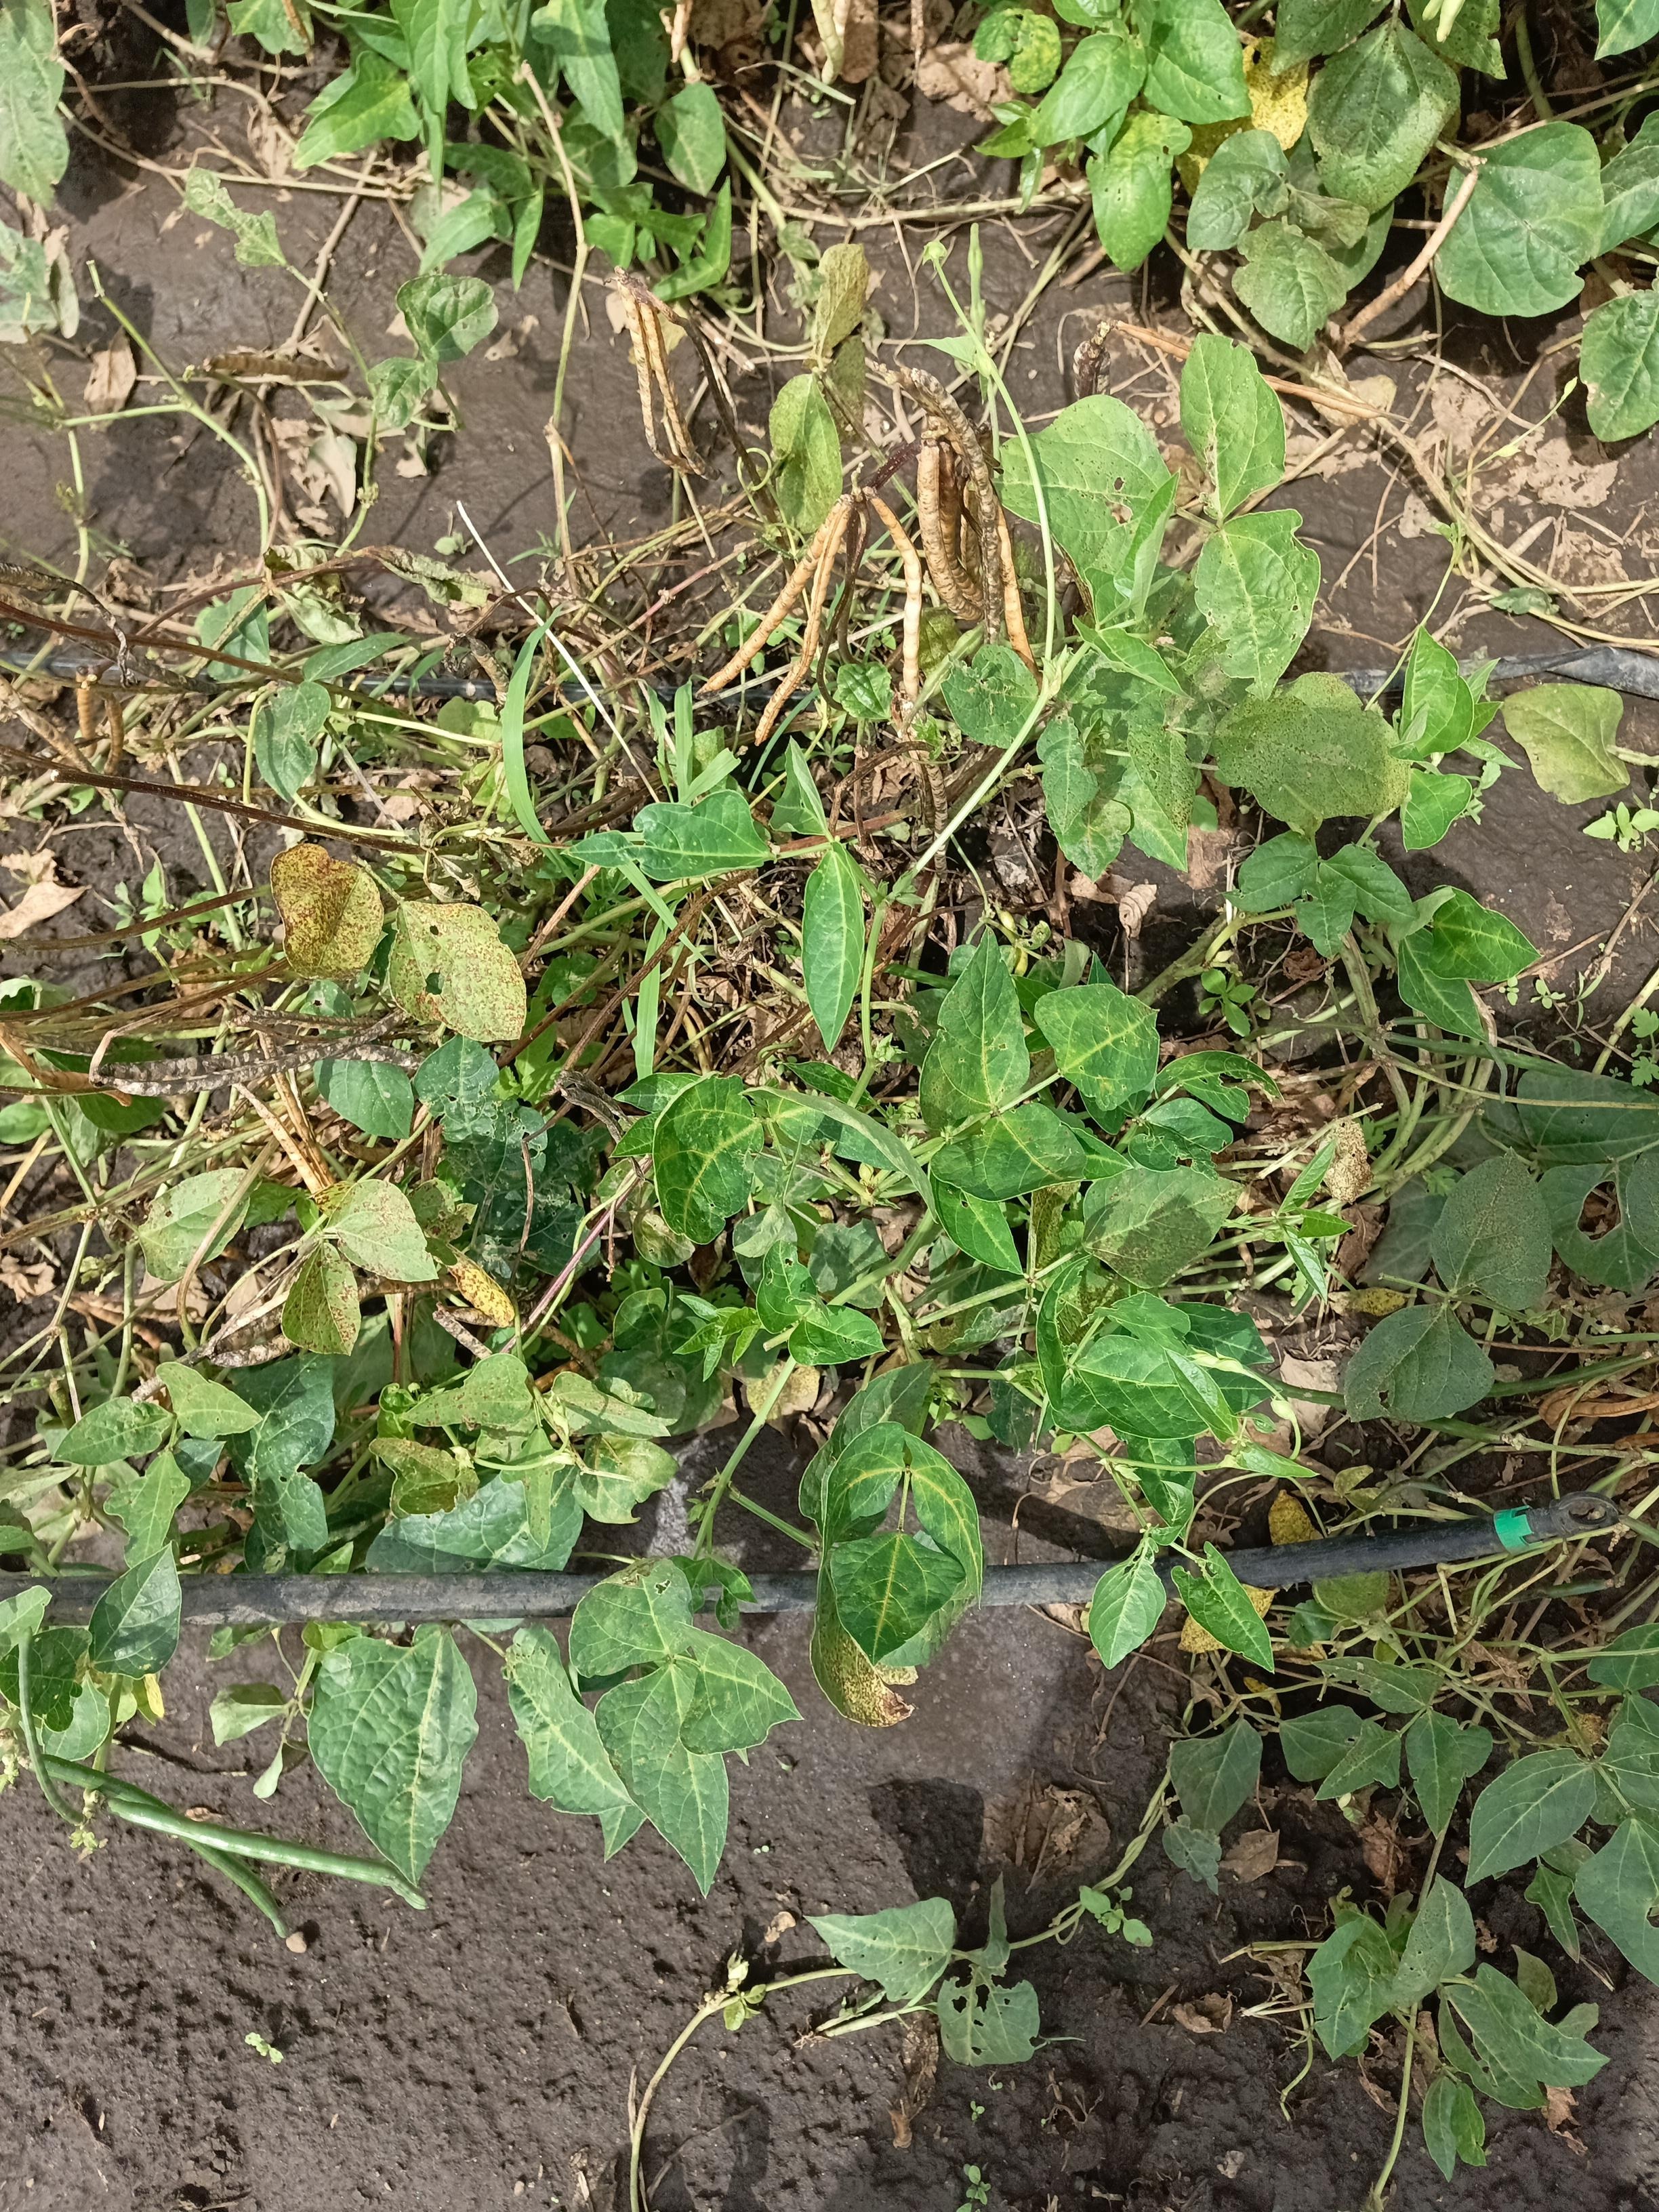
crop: cowpea
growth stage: development pod
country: Tanzania
